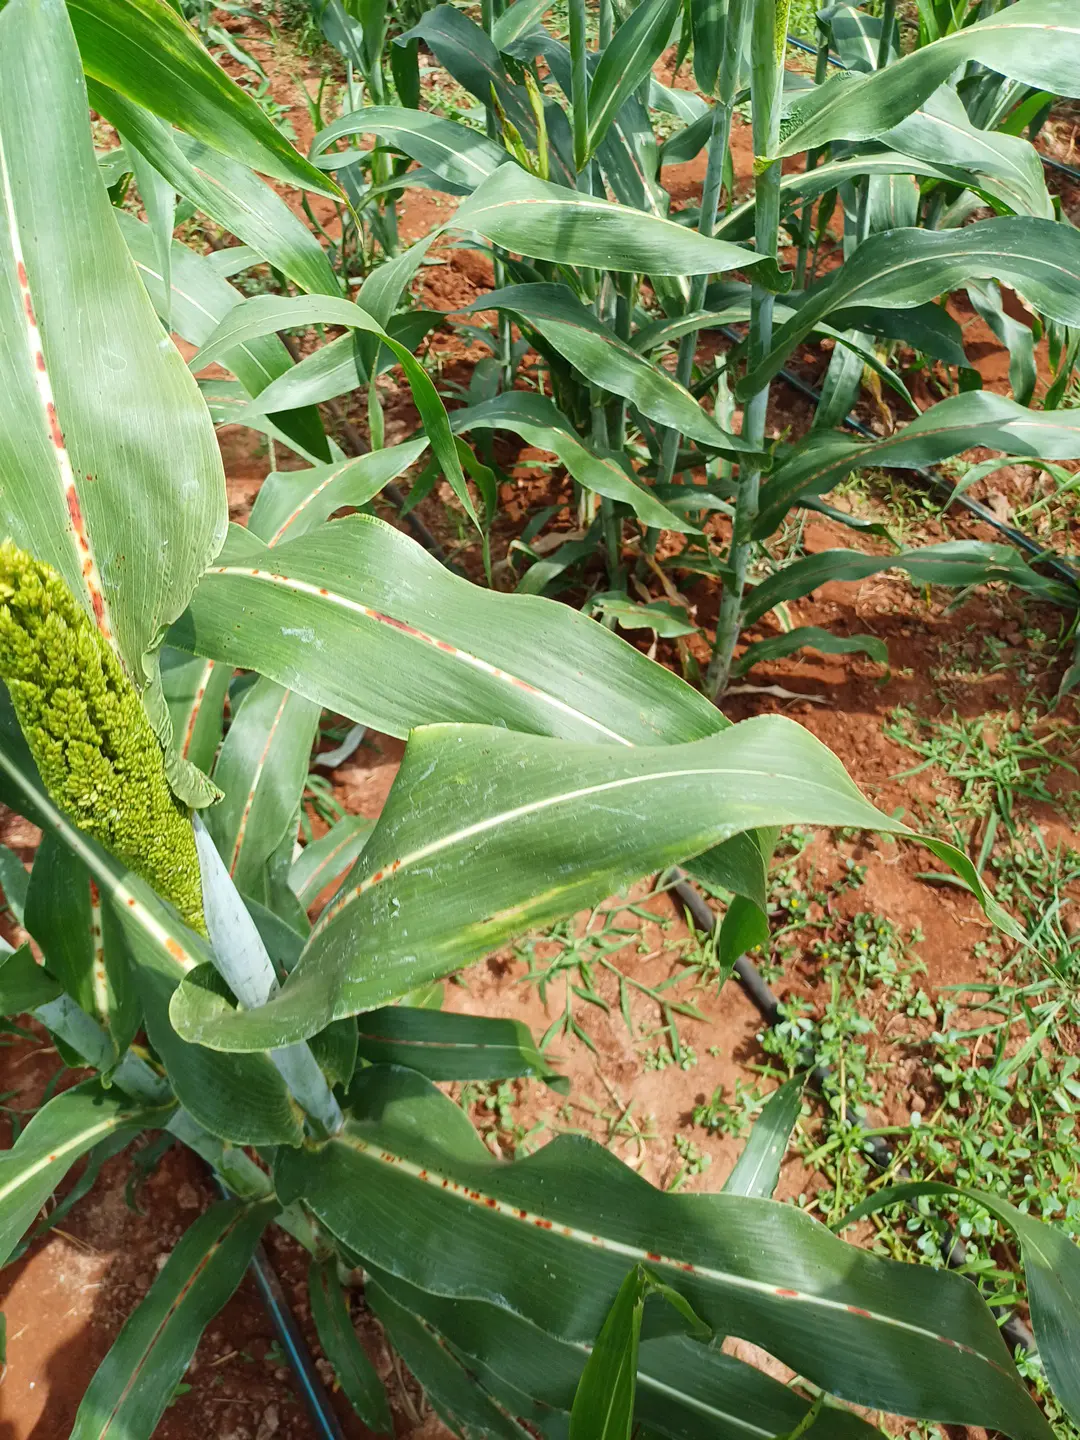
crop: sorghum
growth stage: heading tuber
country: Kenya
